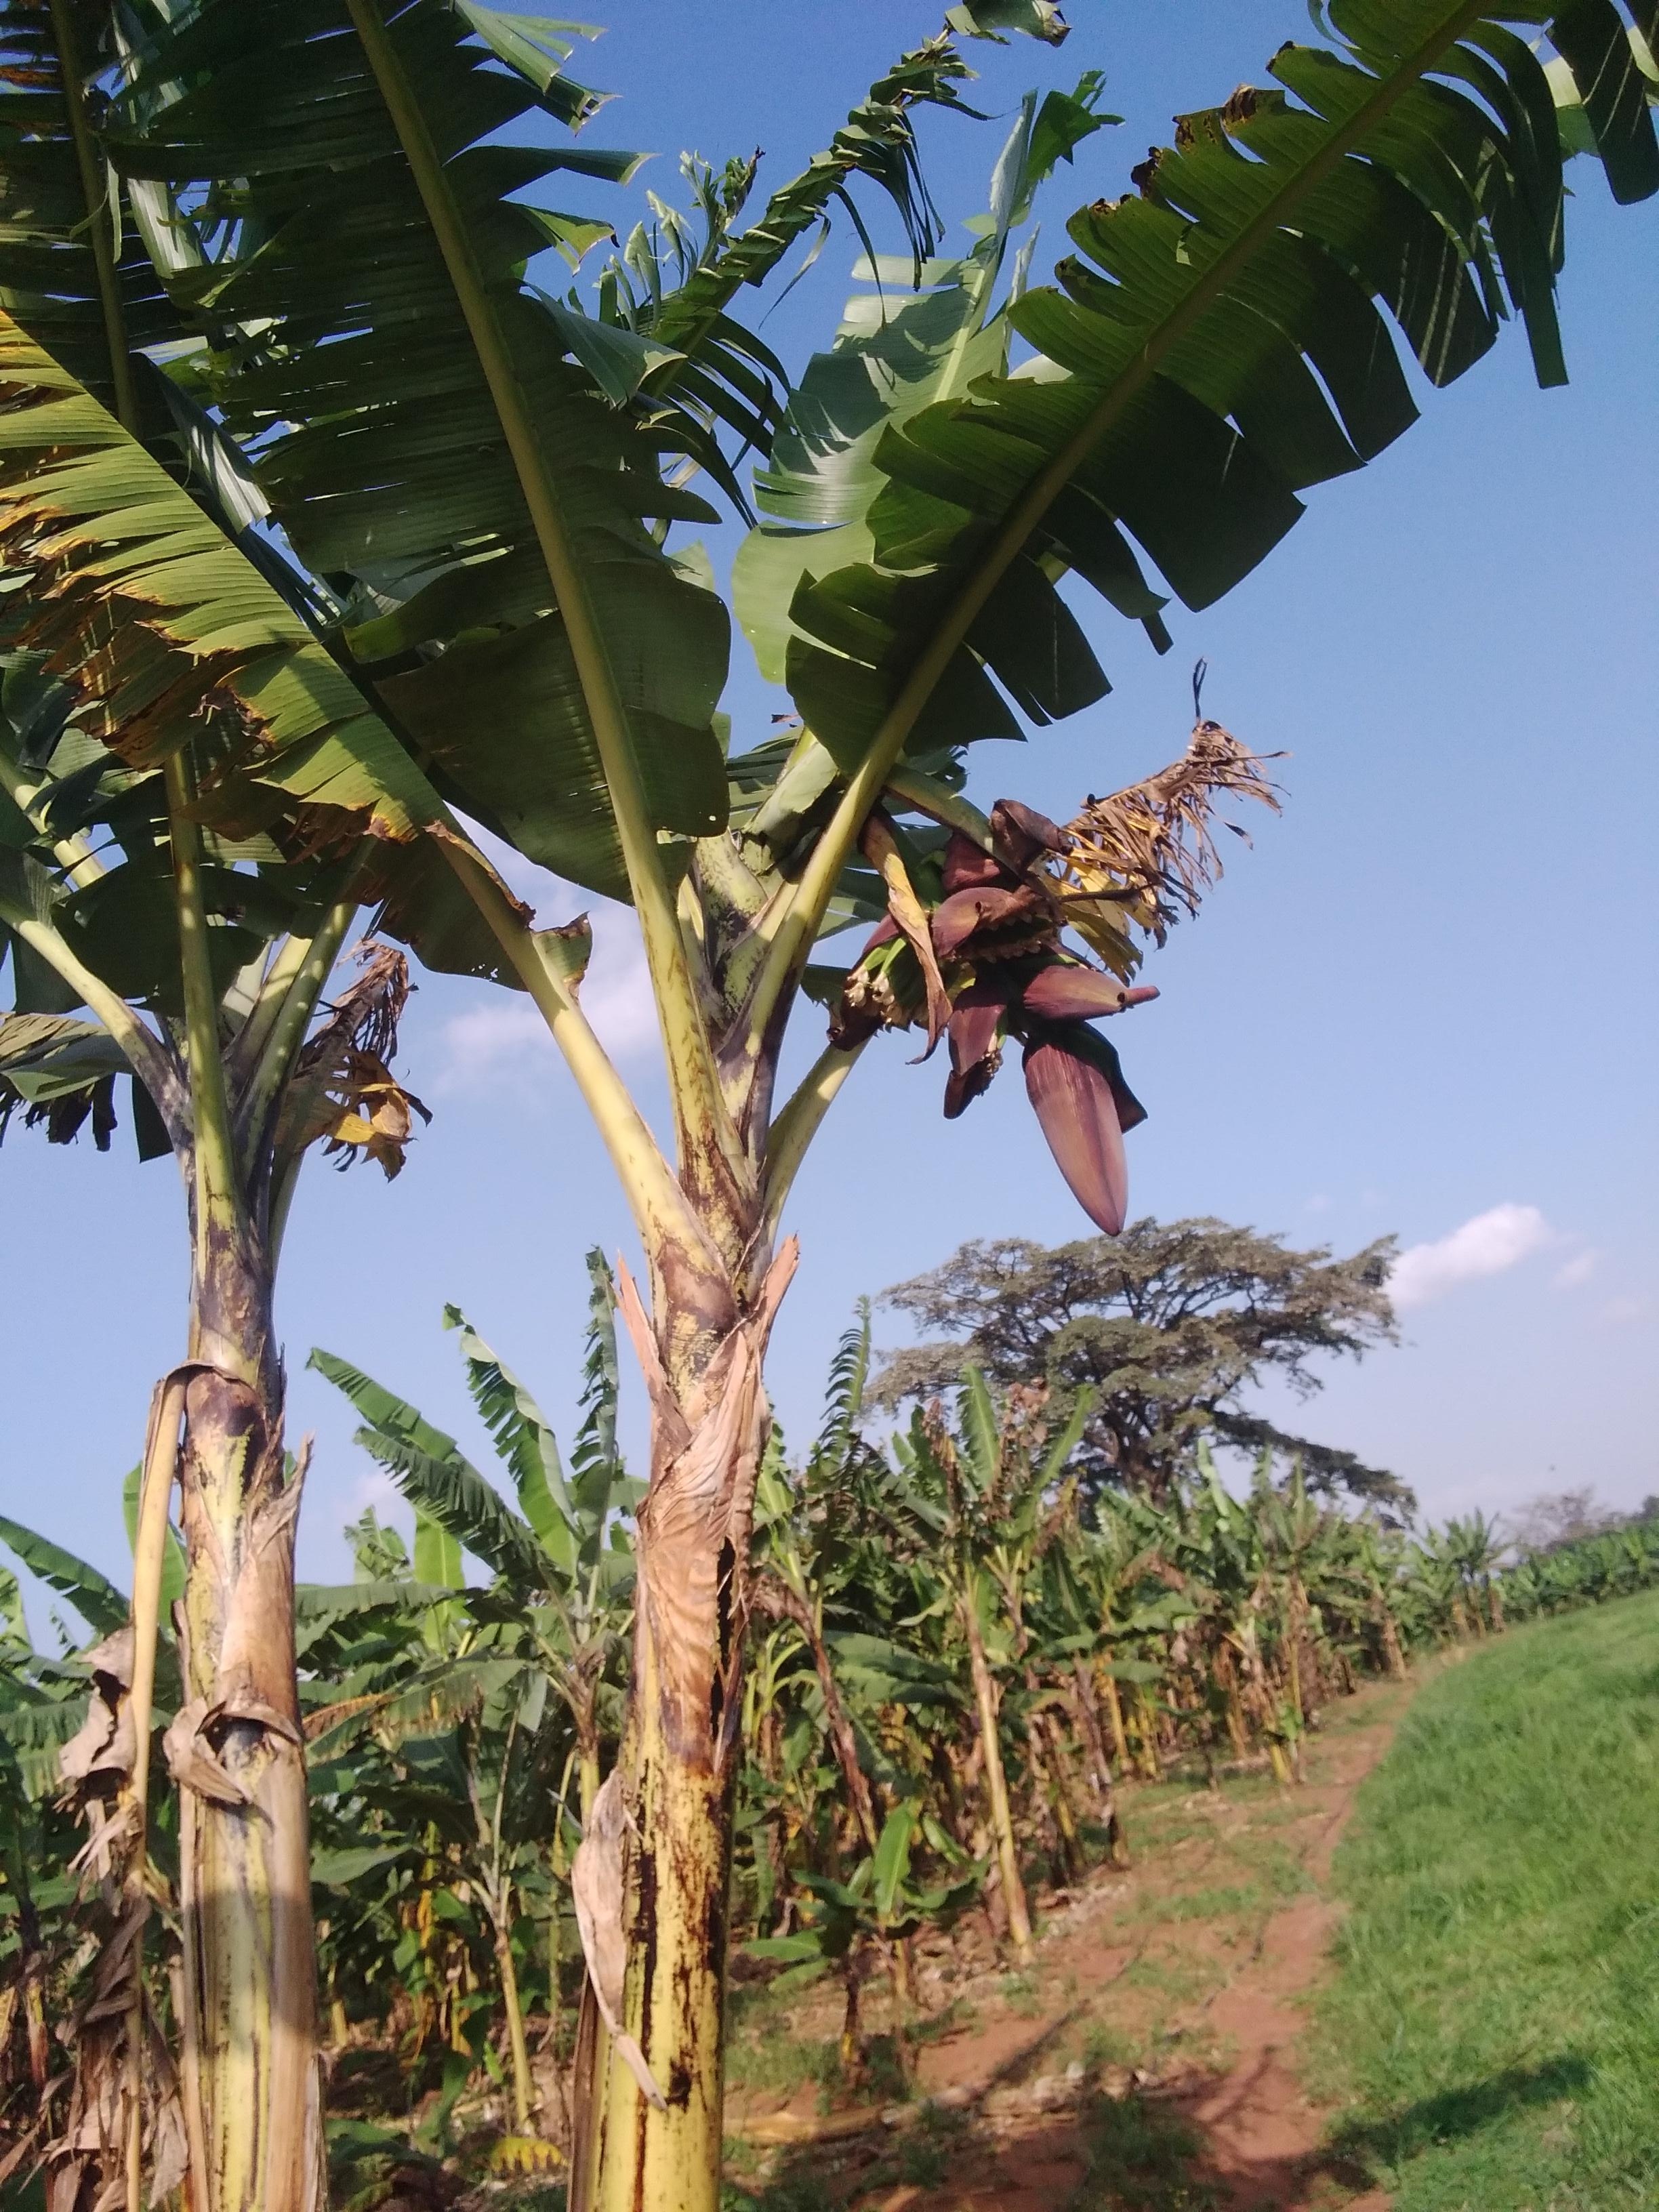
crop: banana
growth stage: flowering
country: Tanzania
